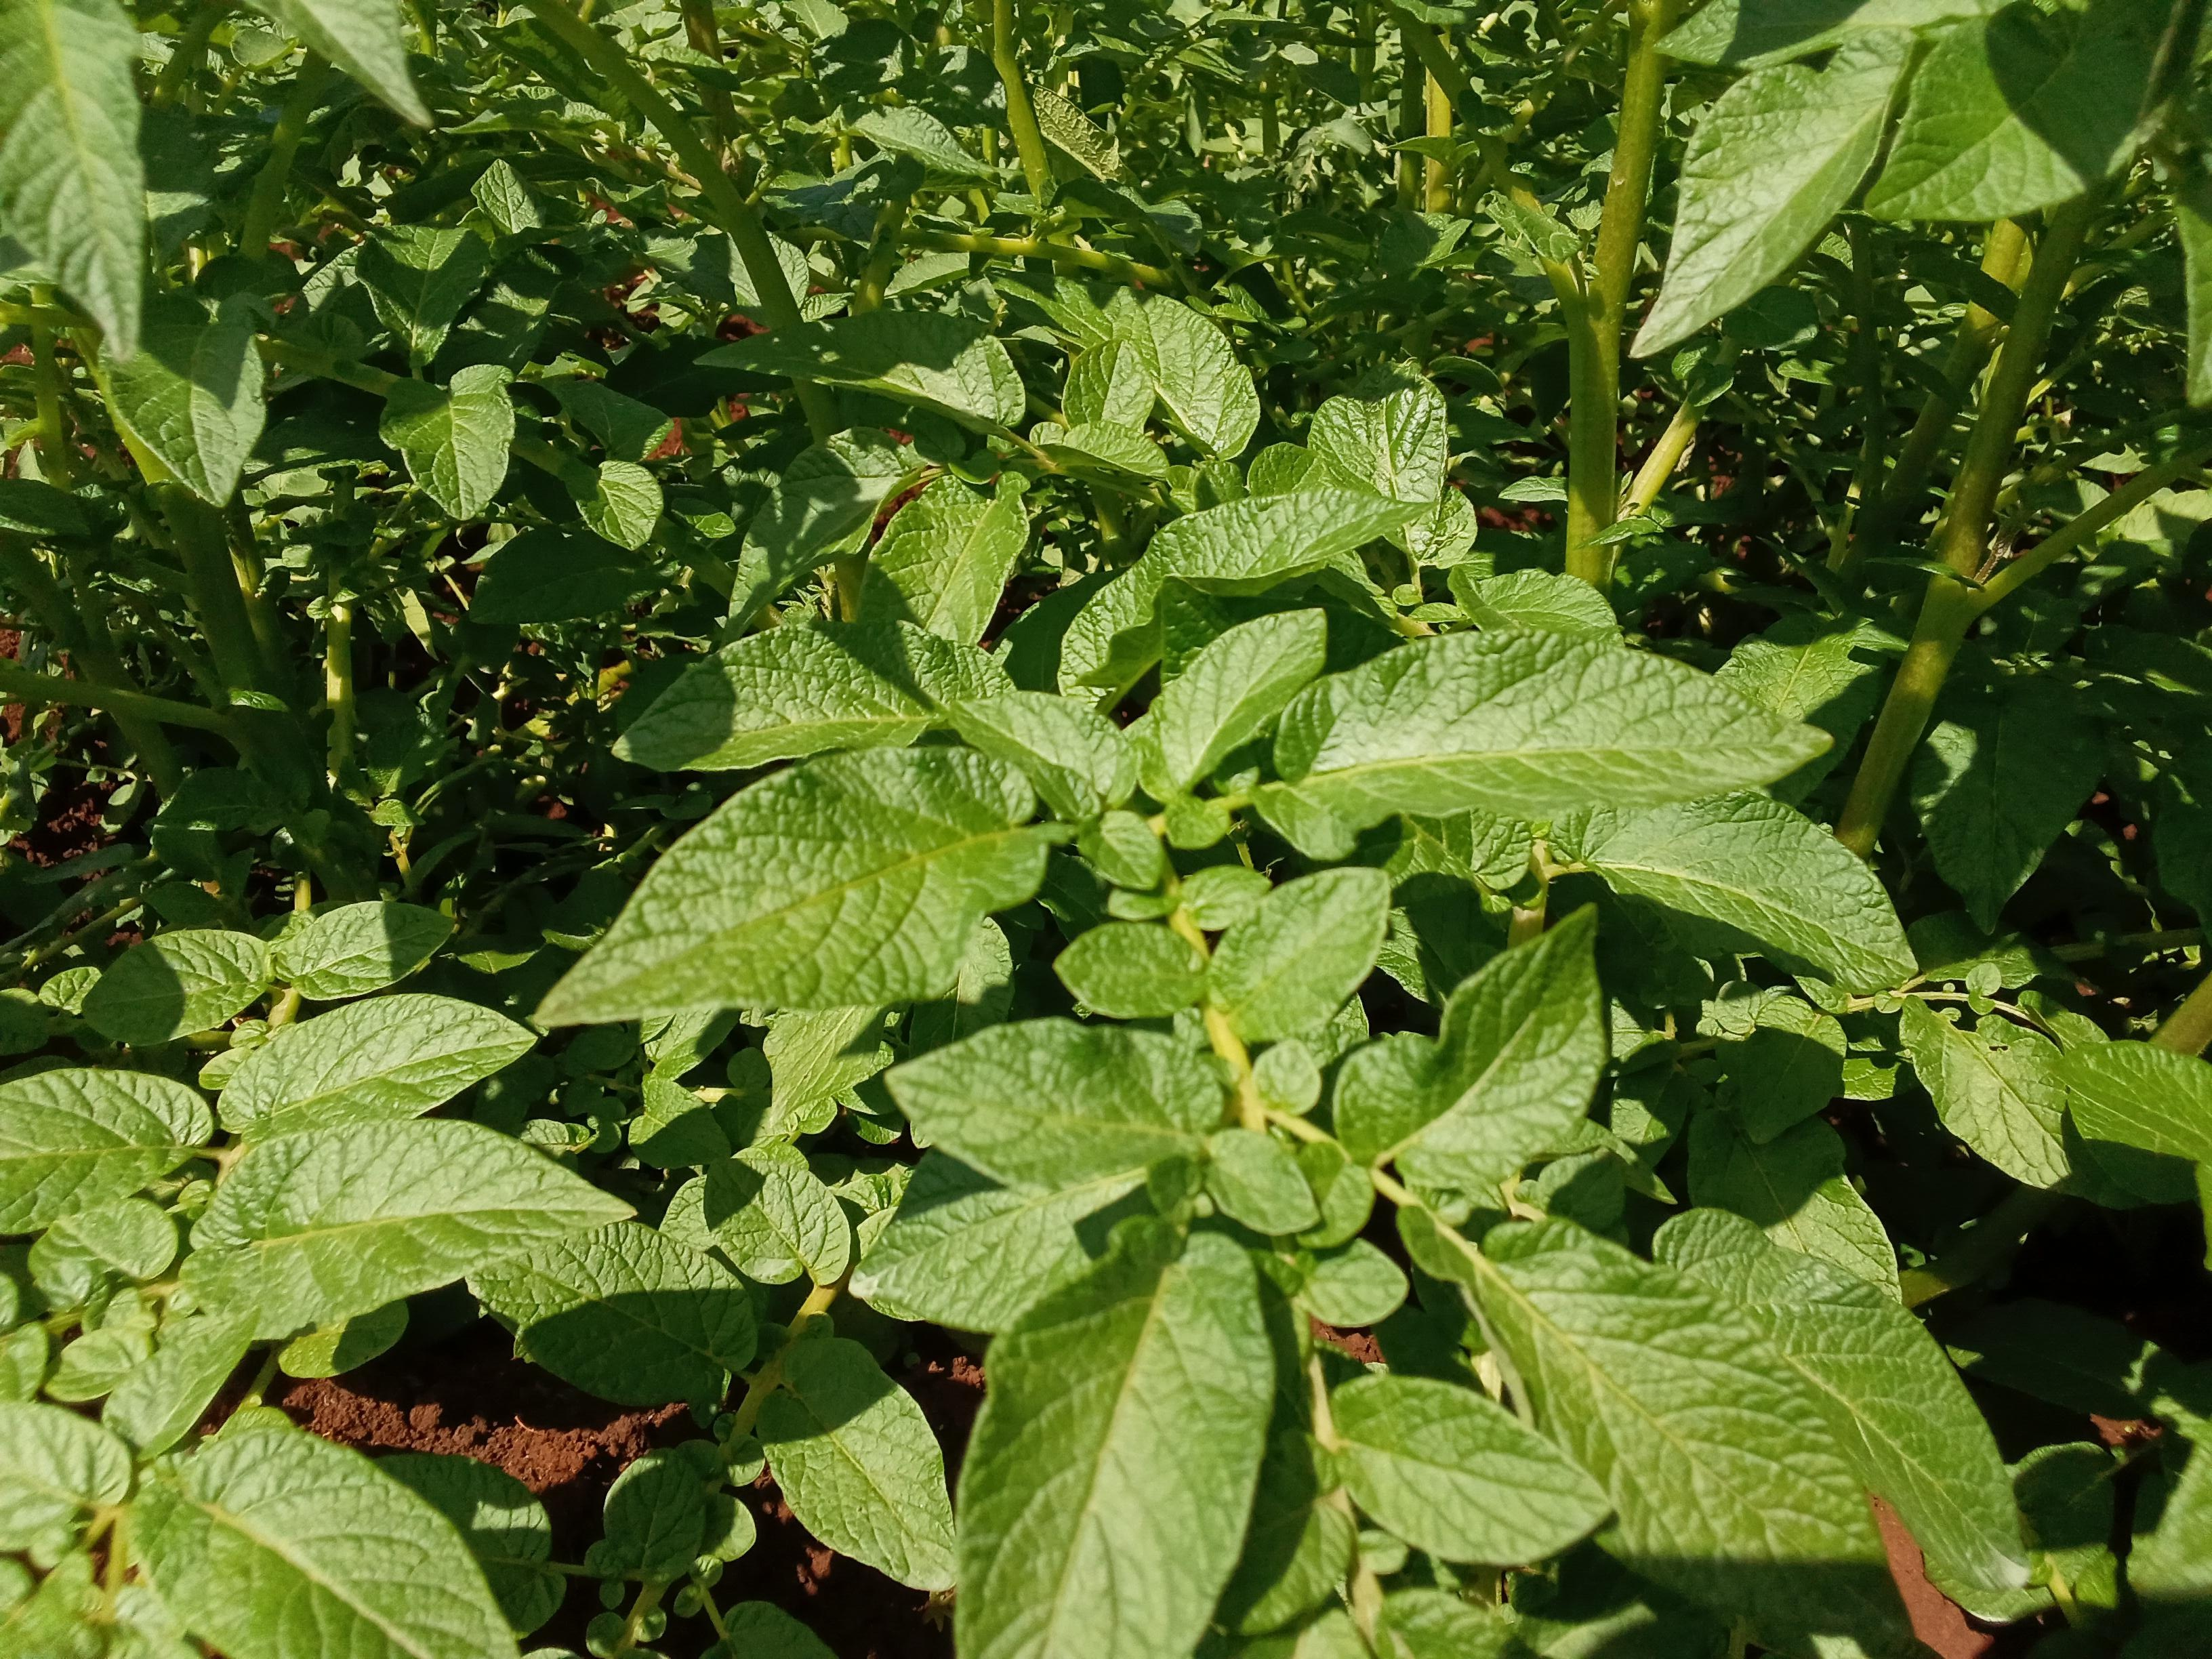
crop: potato
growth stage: vegetative
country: Kenya
